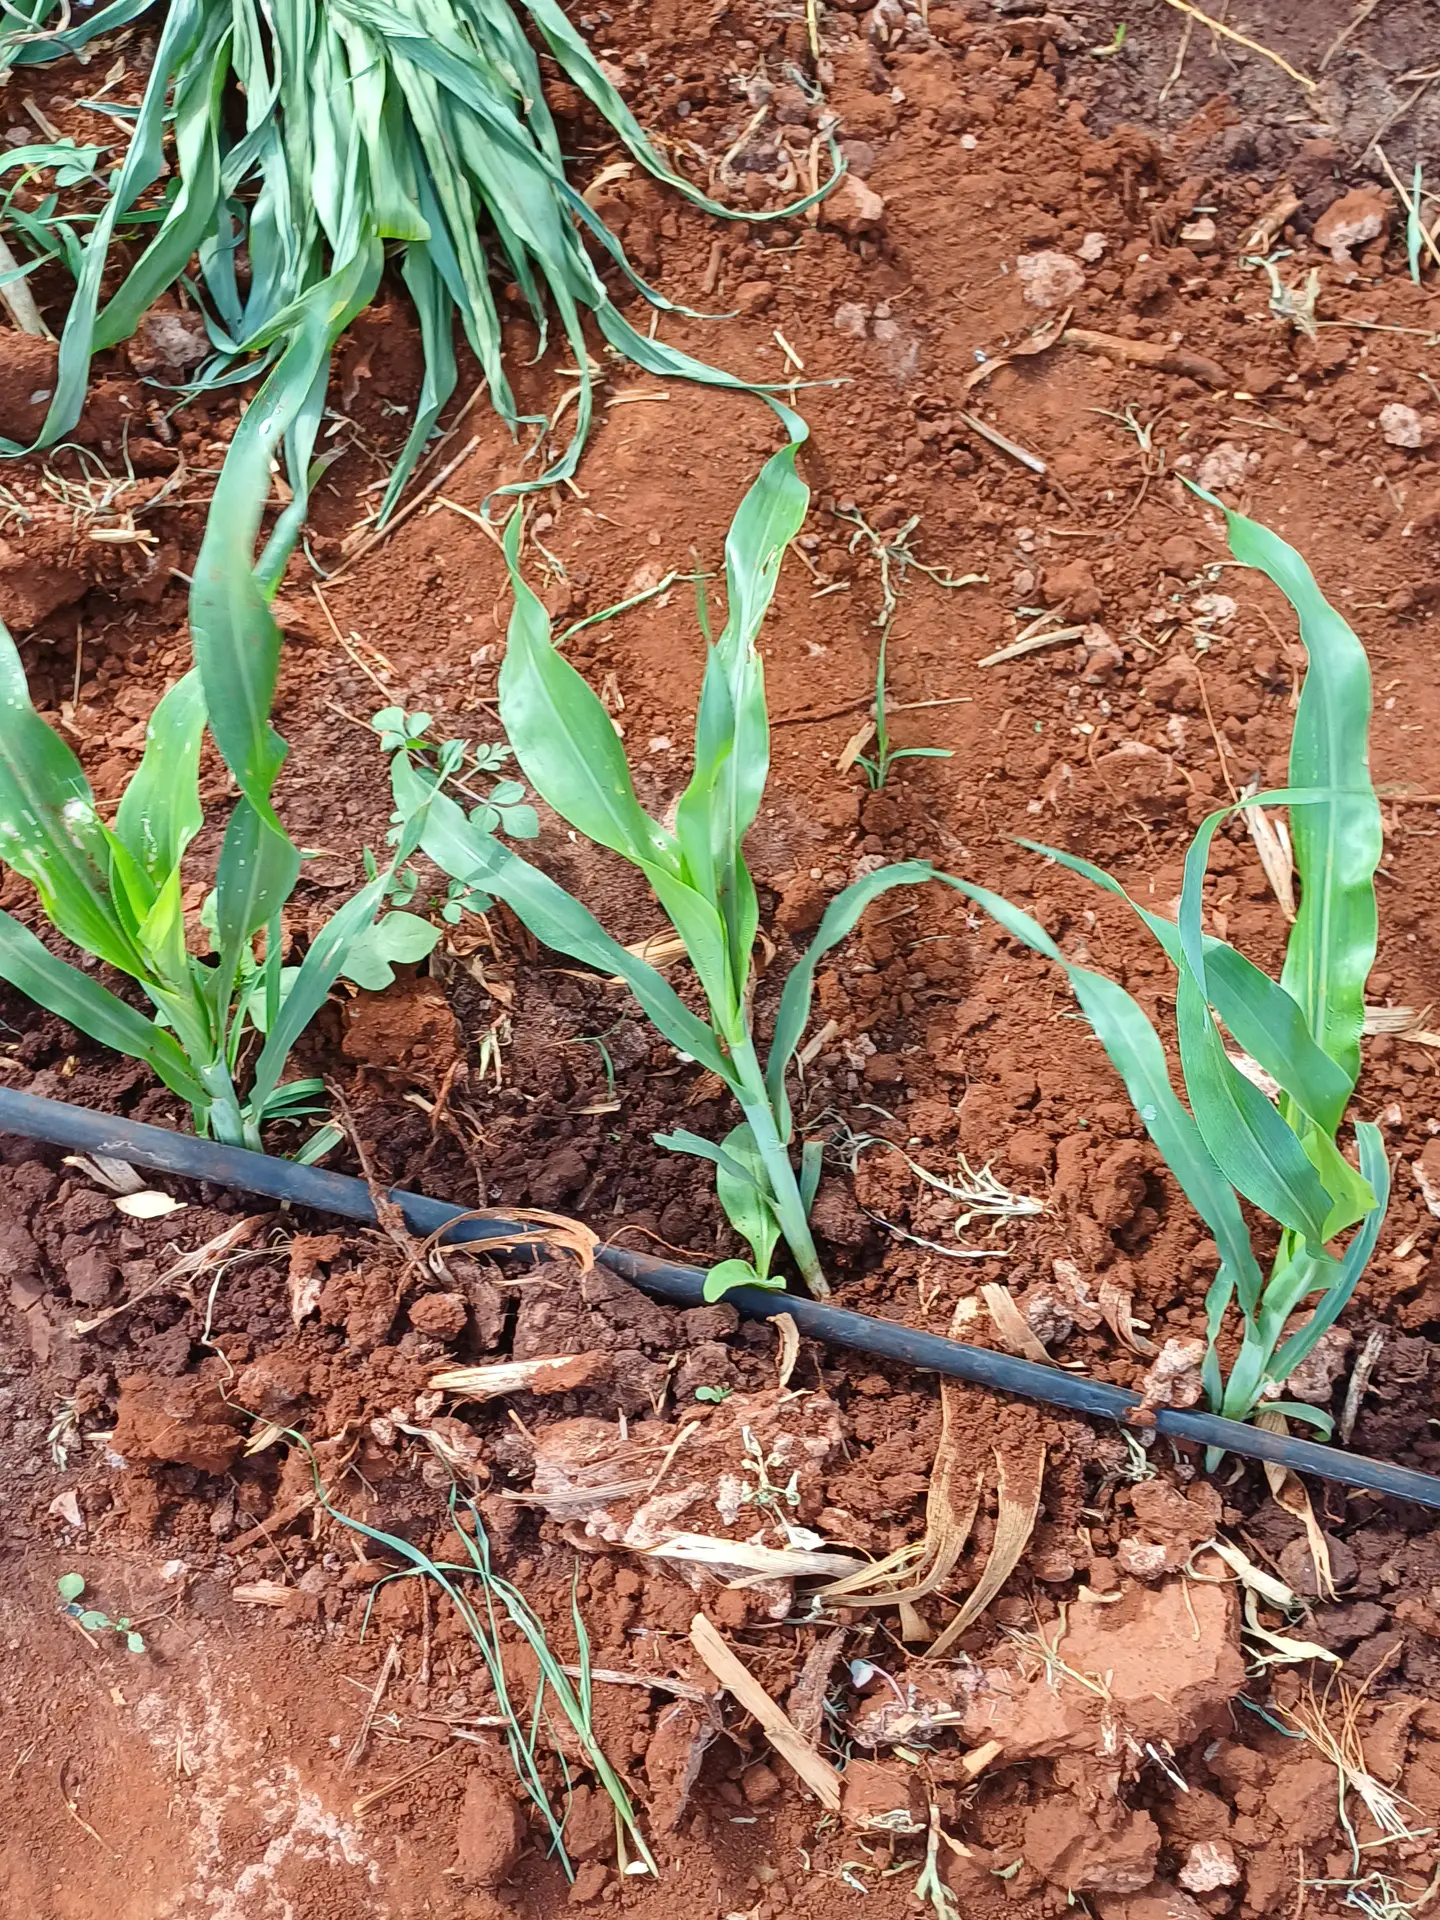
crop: sorghum
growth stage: vegetative
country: Kenya
